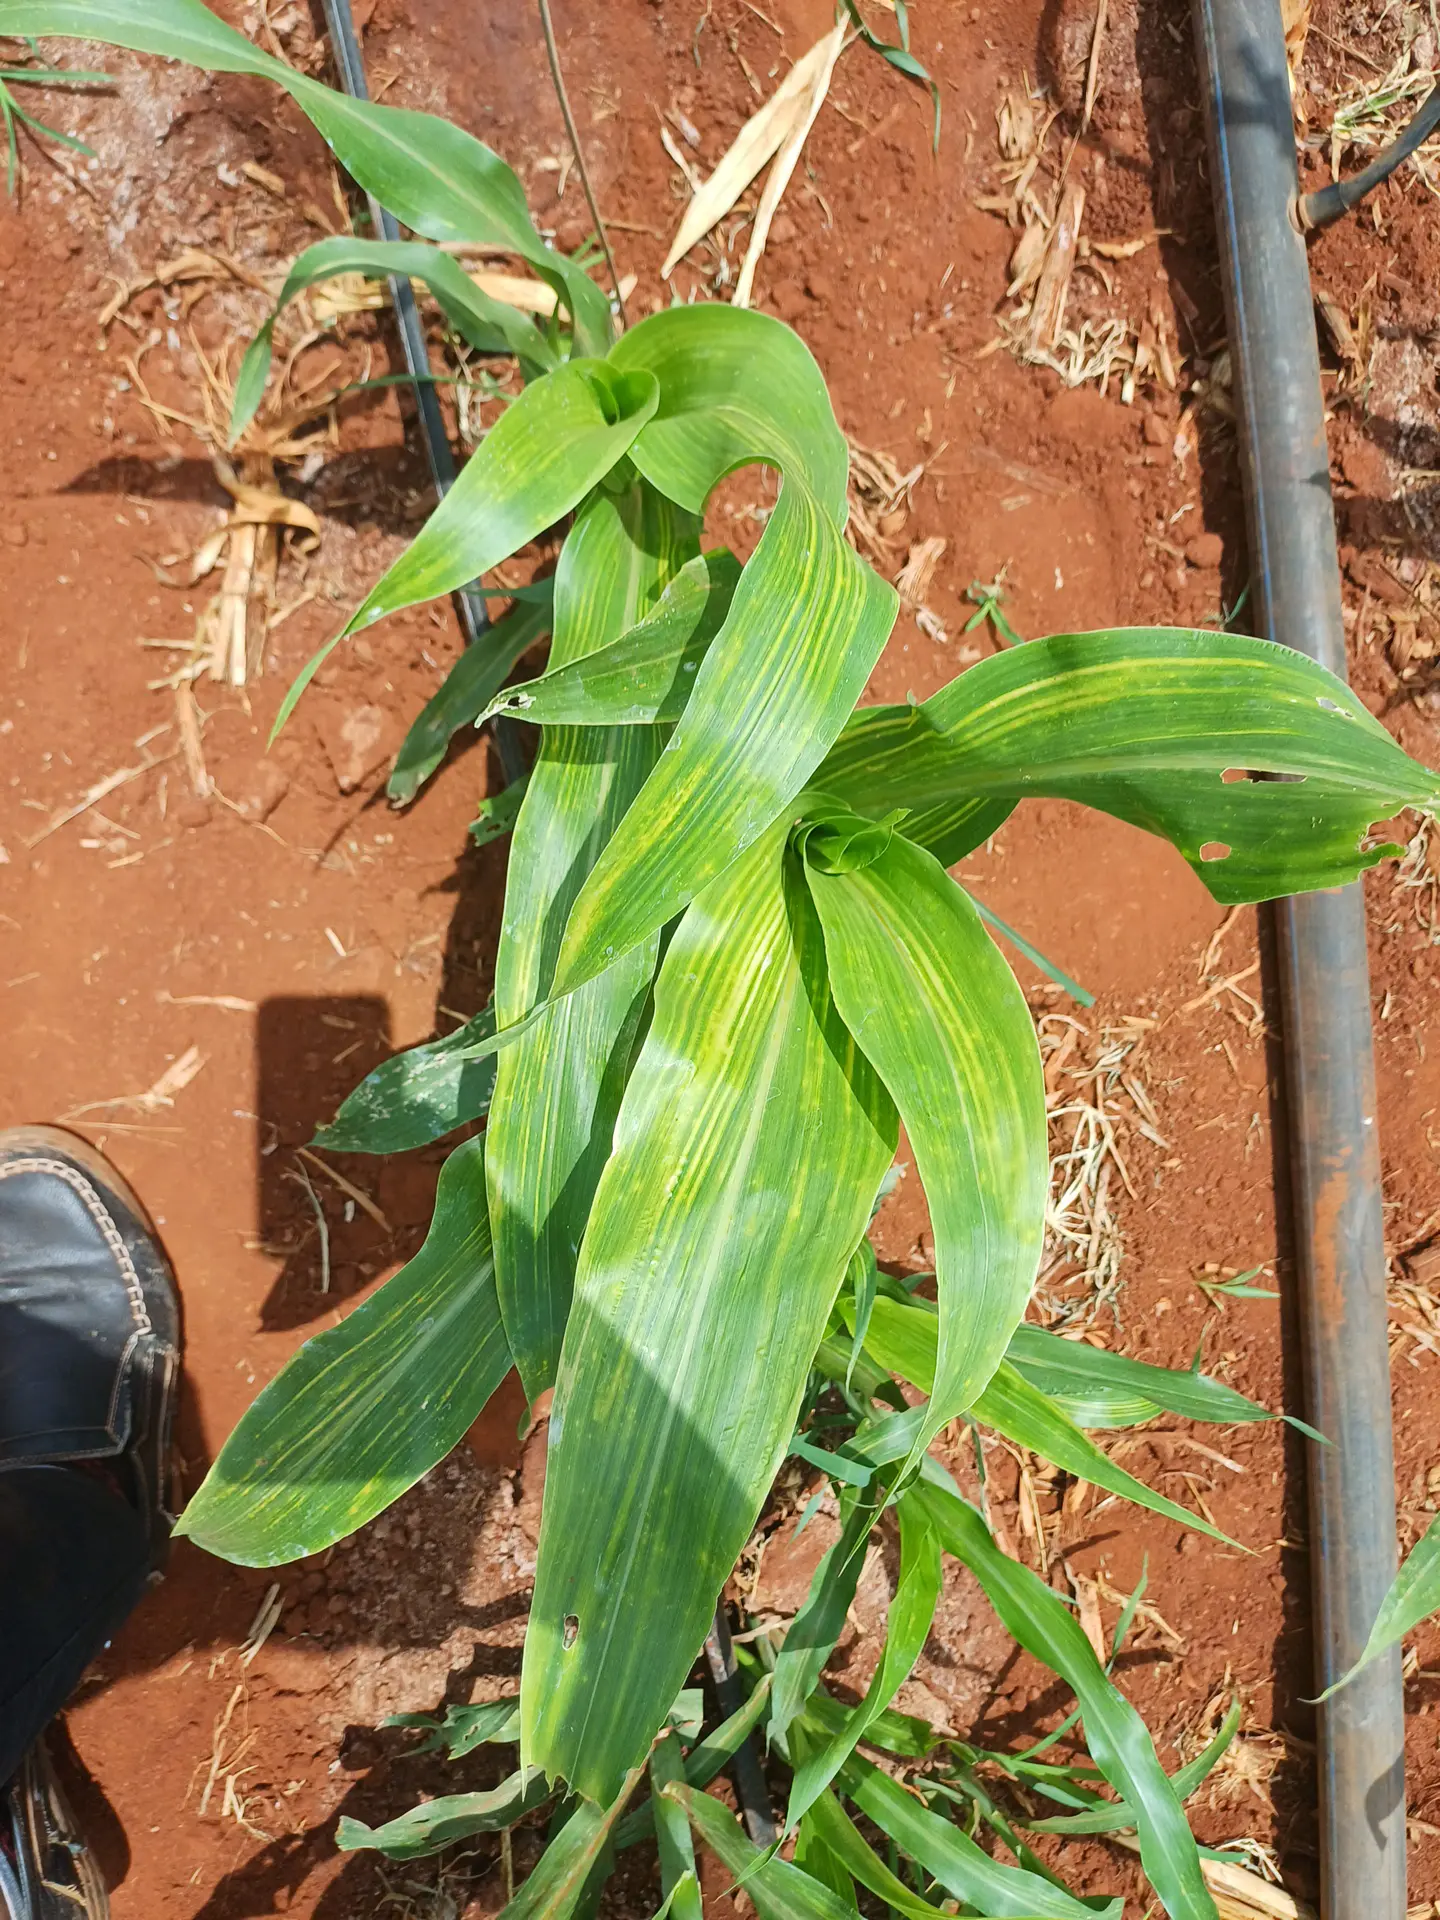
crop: sorghum
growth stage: vegetative
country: Kenya
